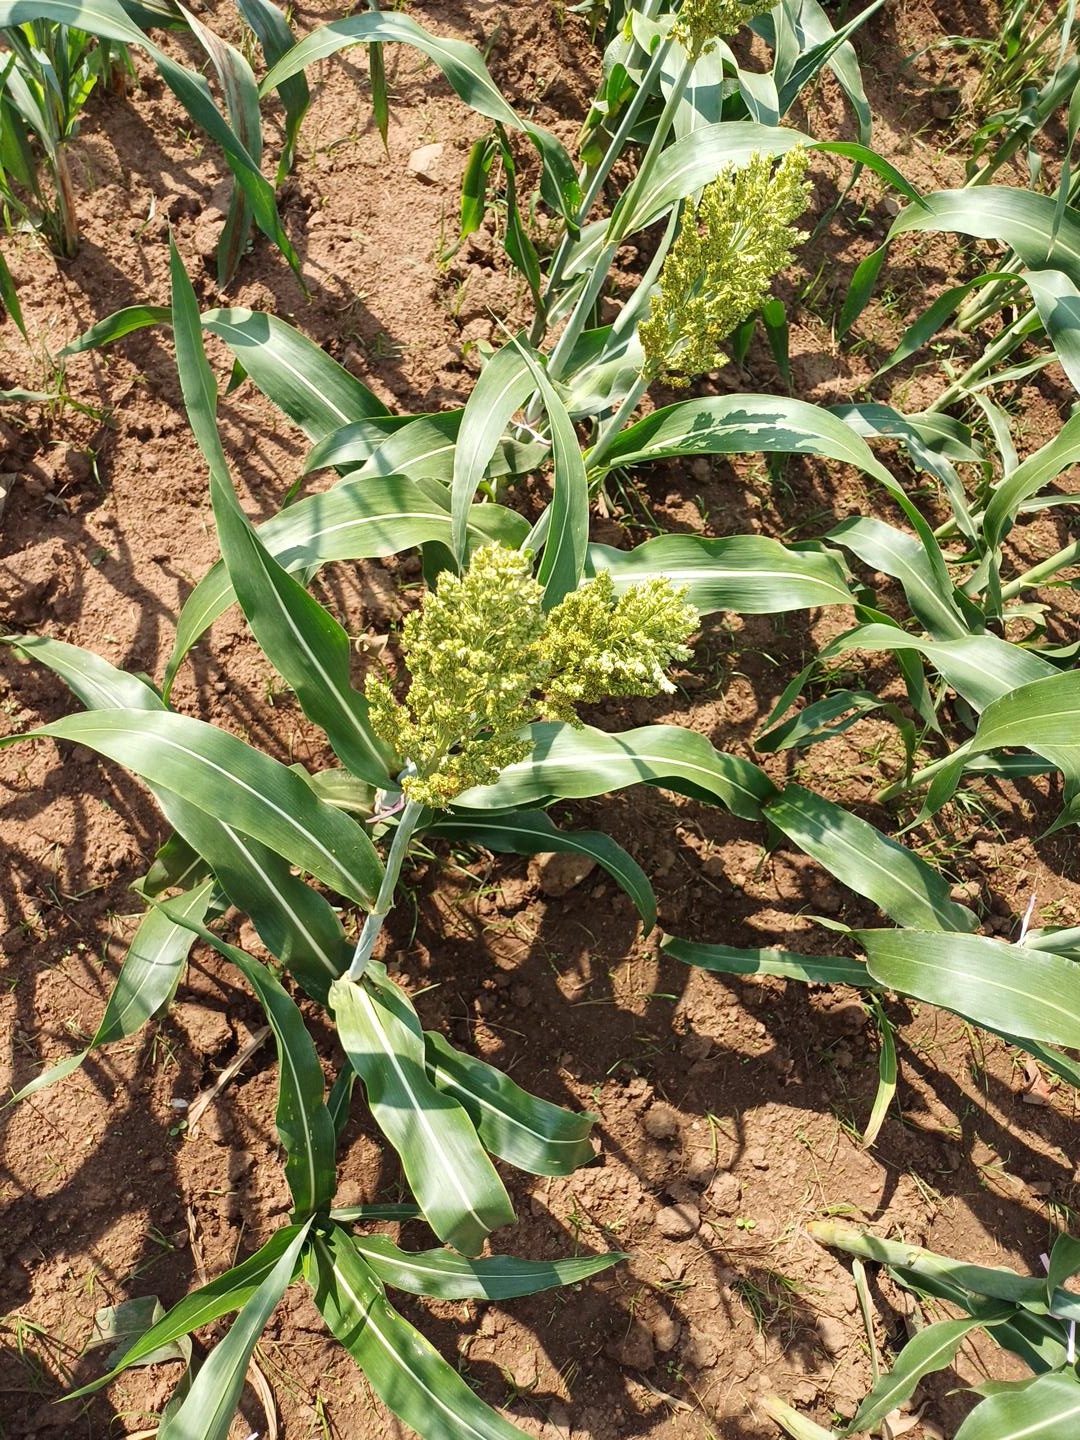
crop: sorghum
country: Kenya
